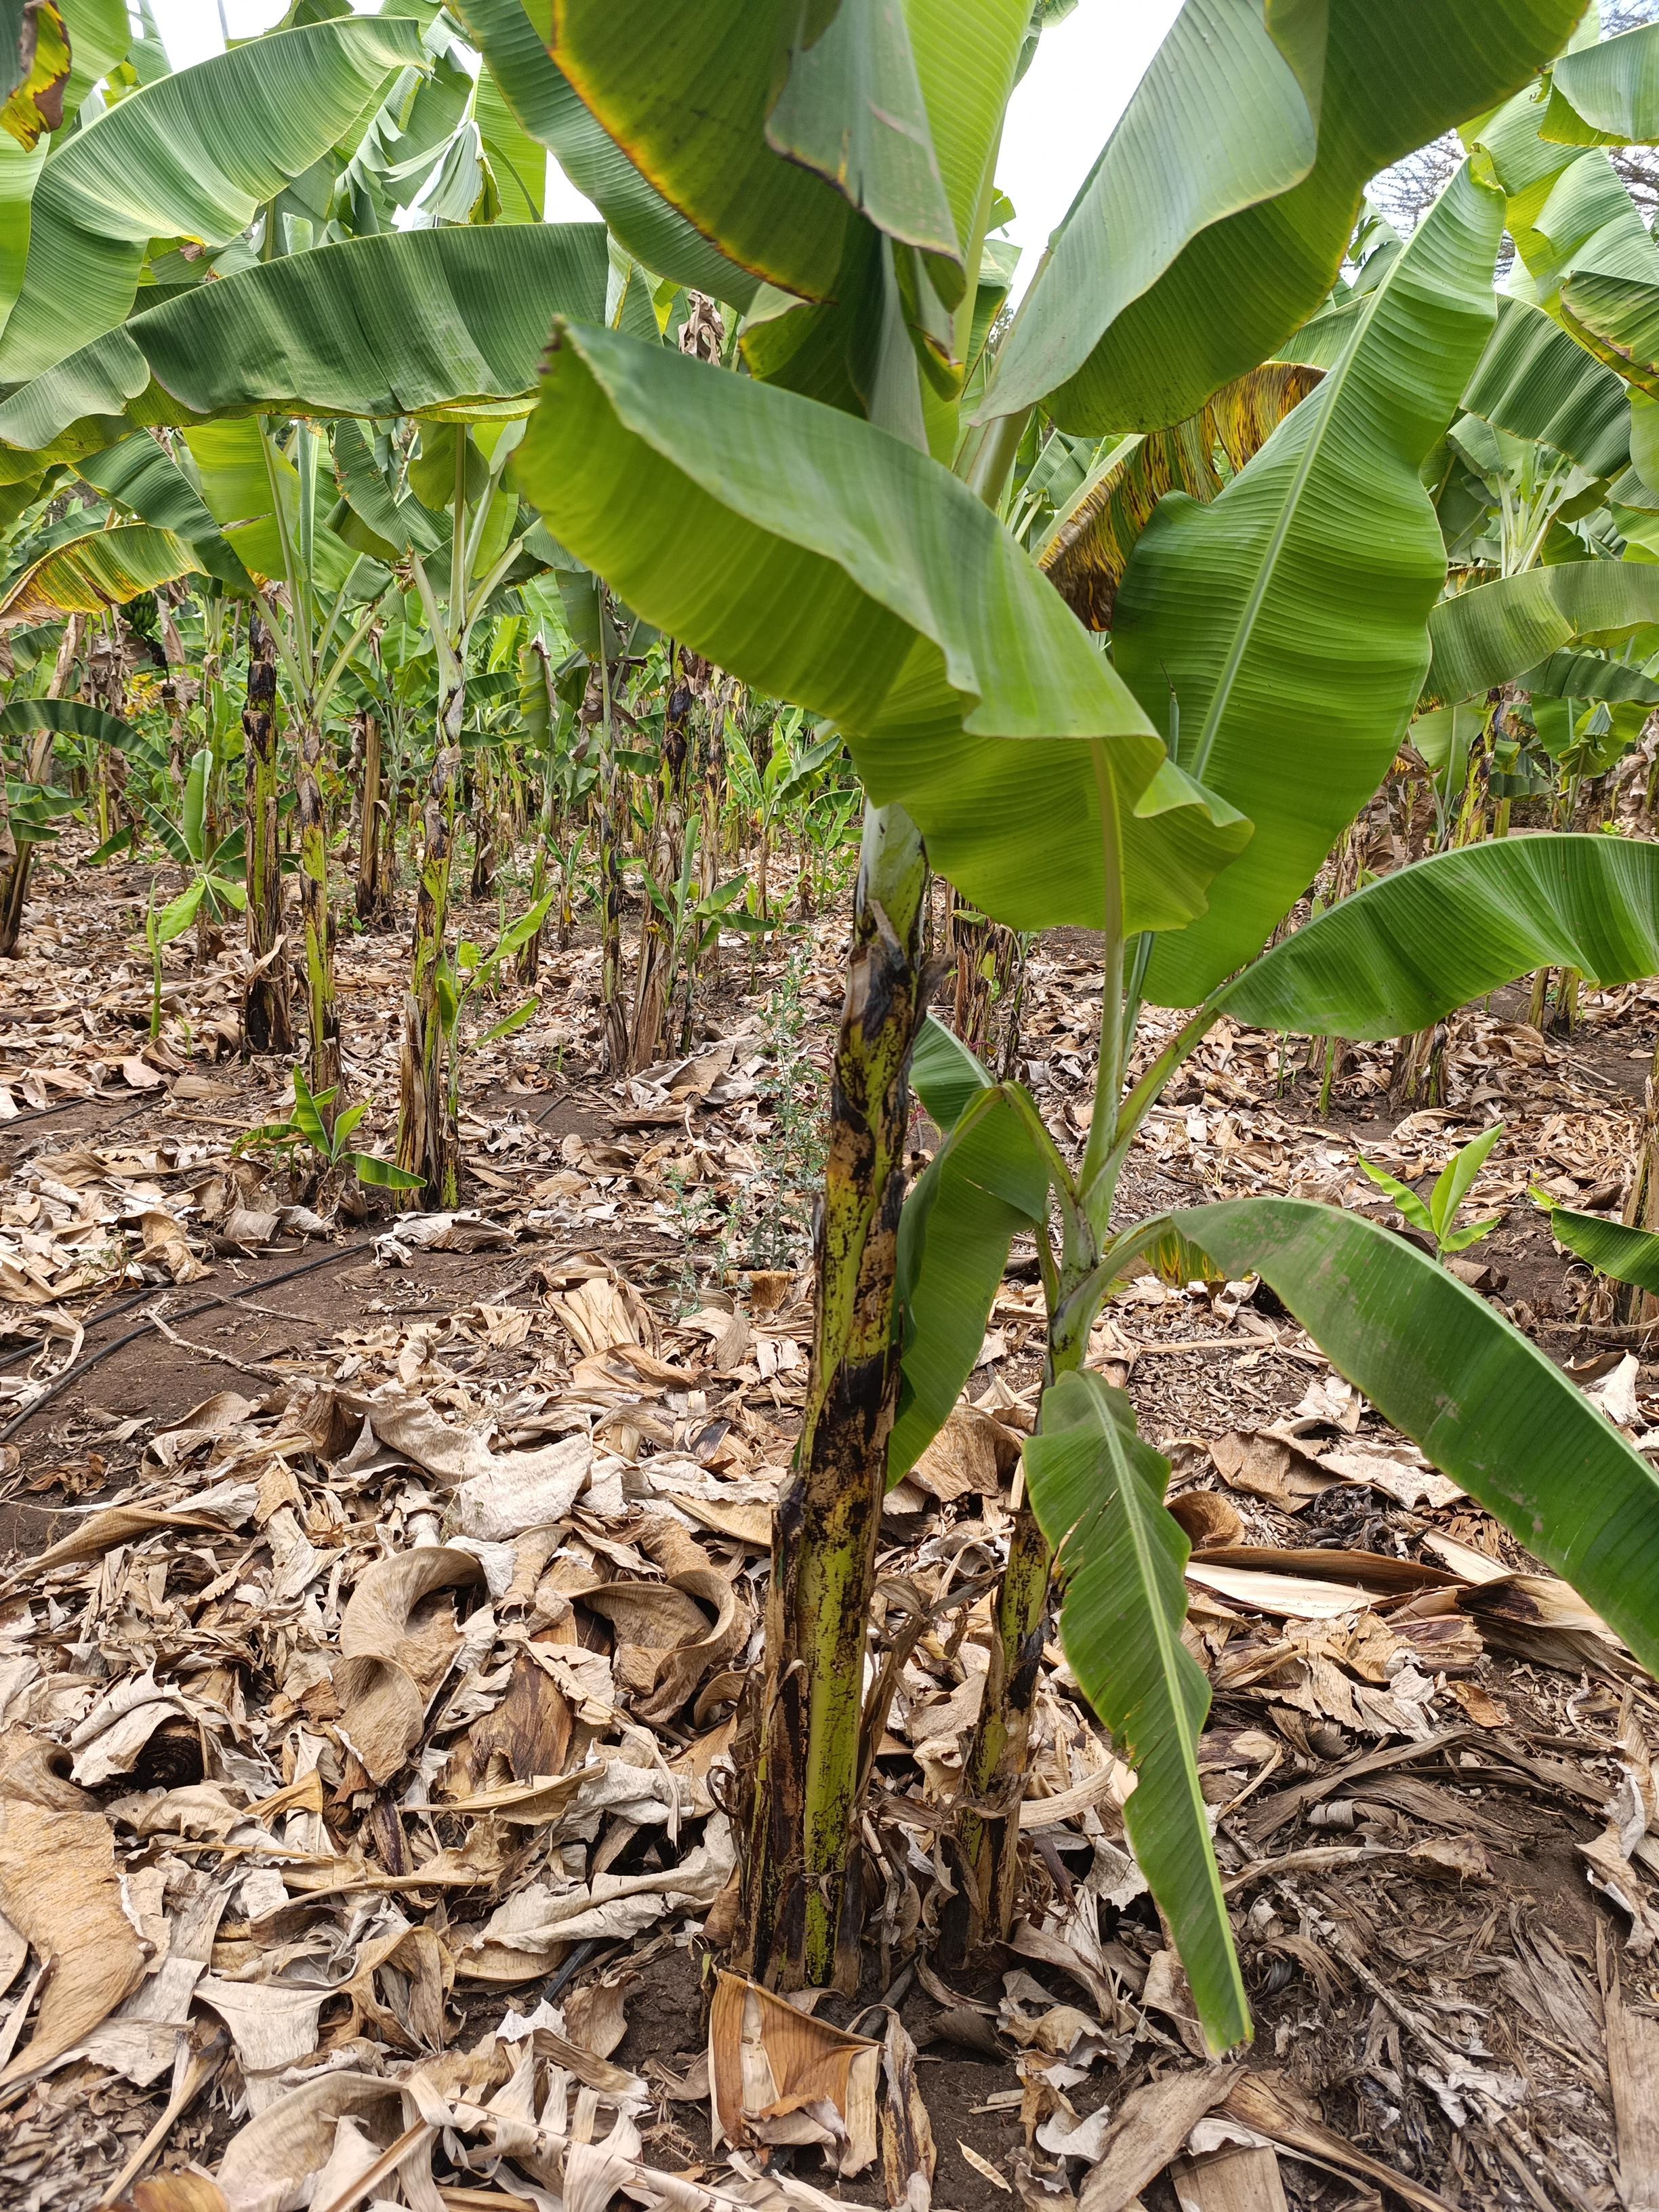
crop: banana
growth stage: vegetative
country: Tanzania
